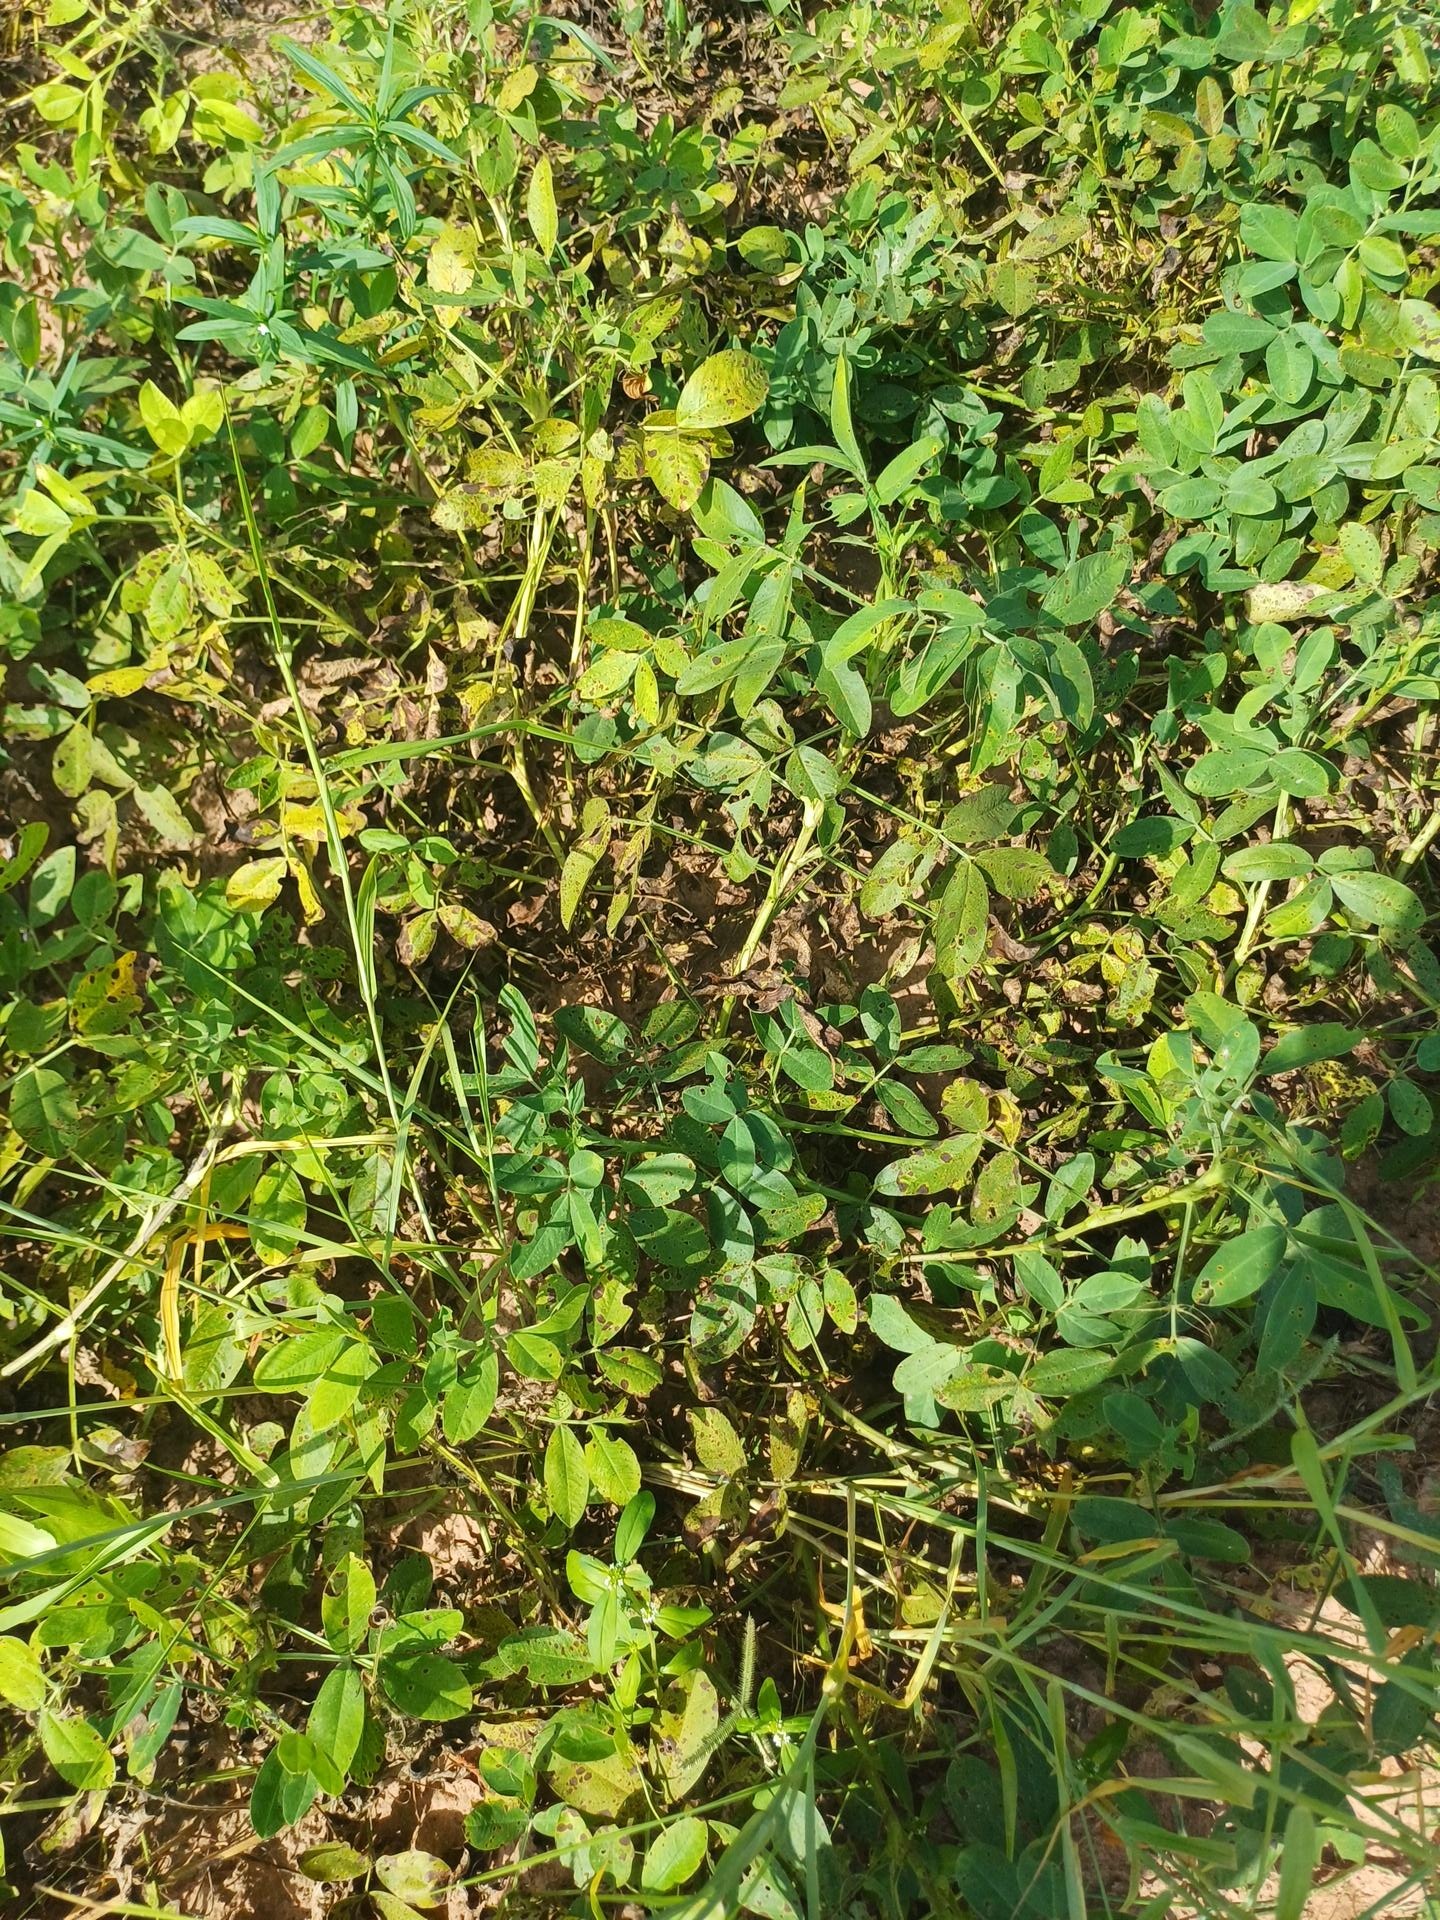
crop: groundnut
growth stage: flowering
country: Senegal
